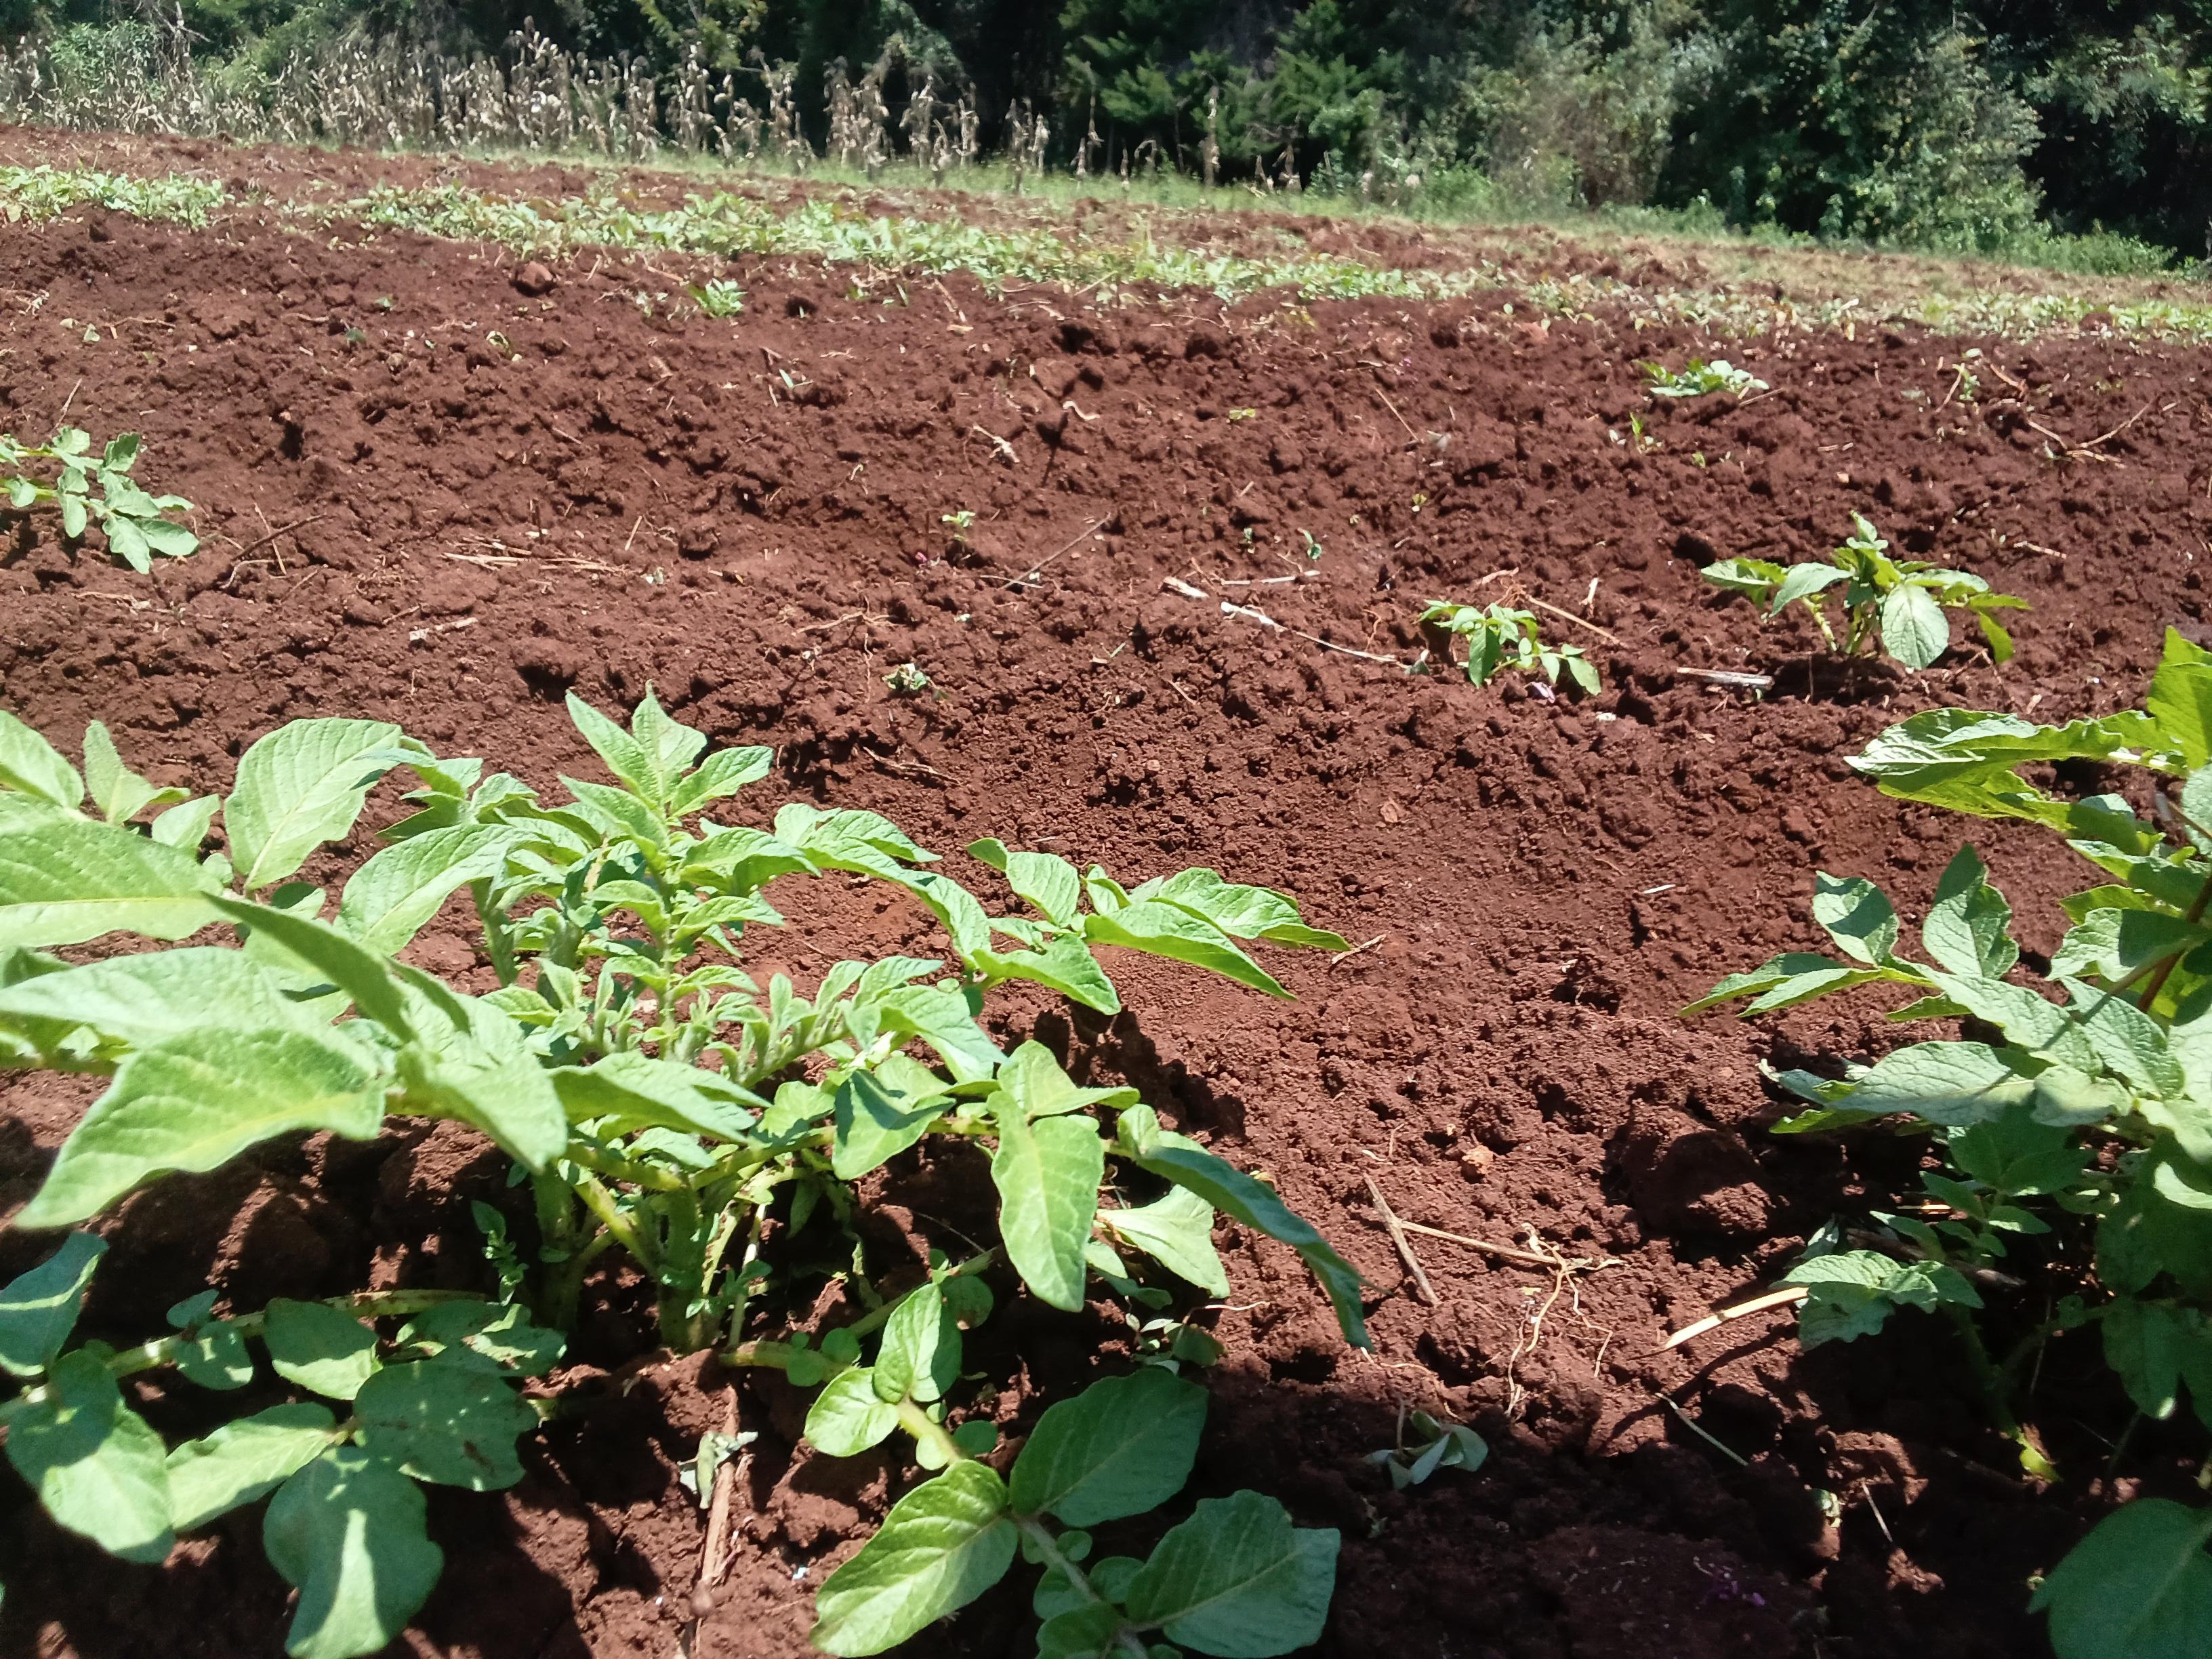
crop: potato
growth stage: vegetative
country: Kenya
